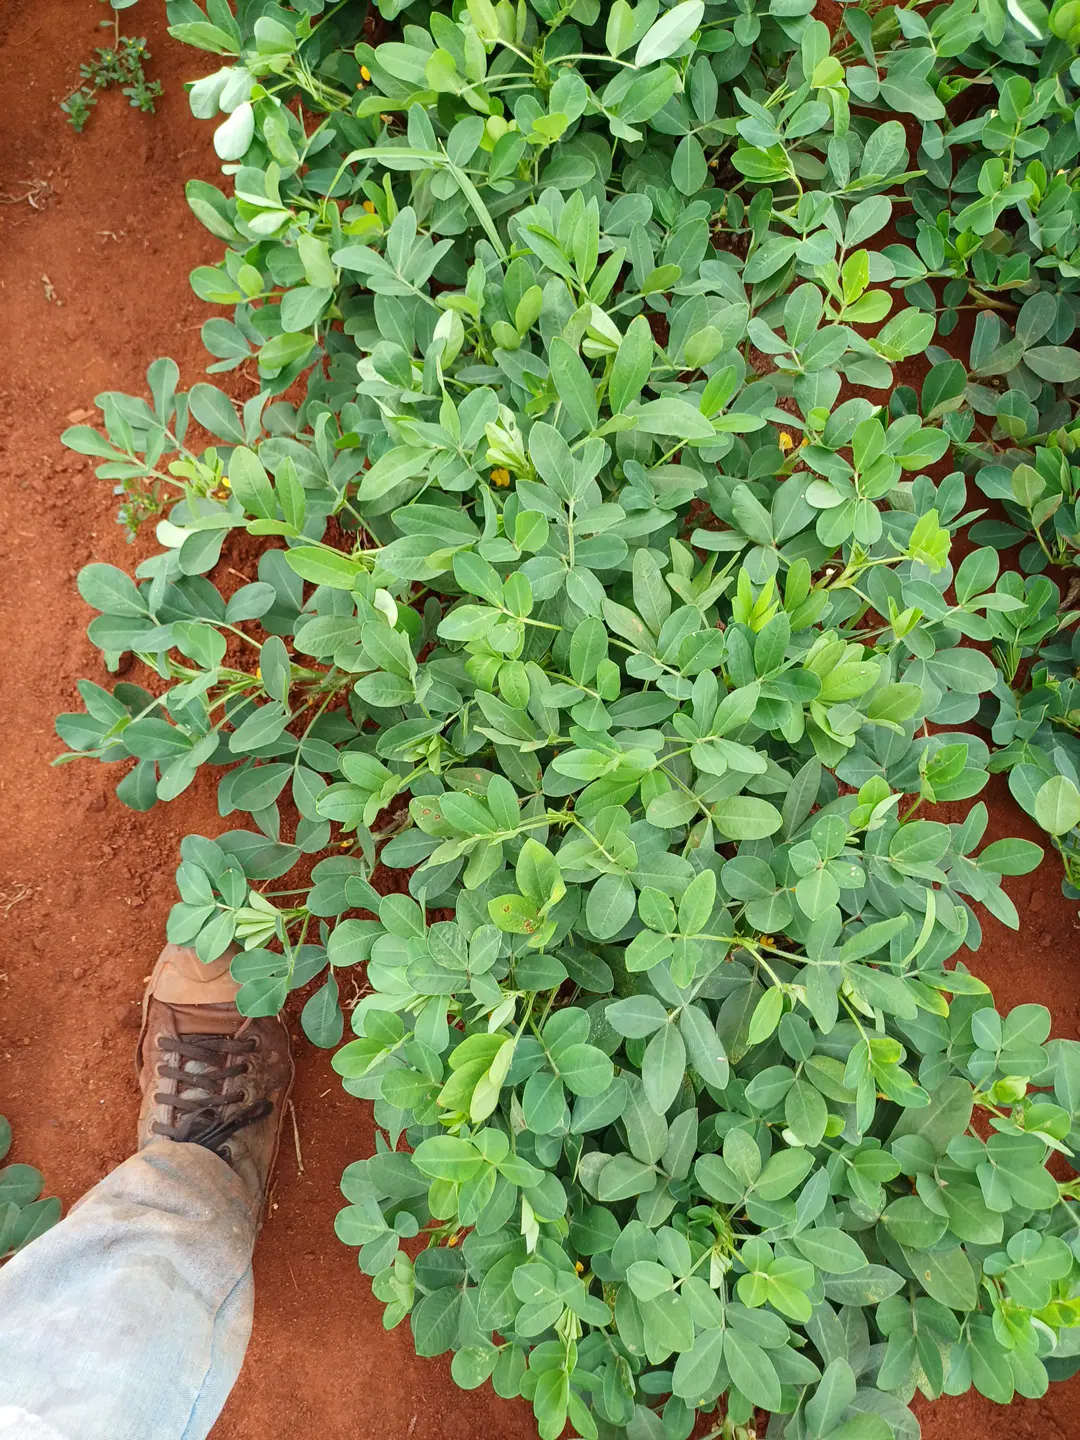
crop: groundnut
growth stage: flowering
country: Kenya
